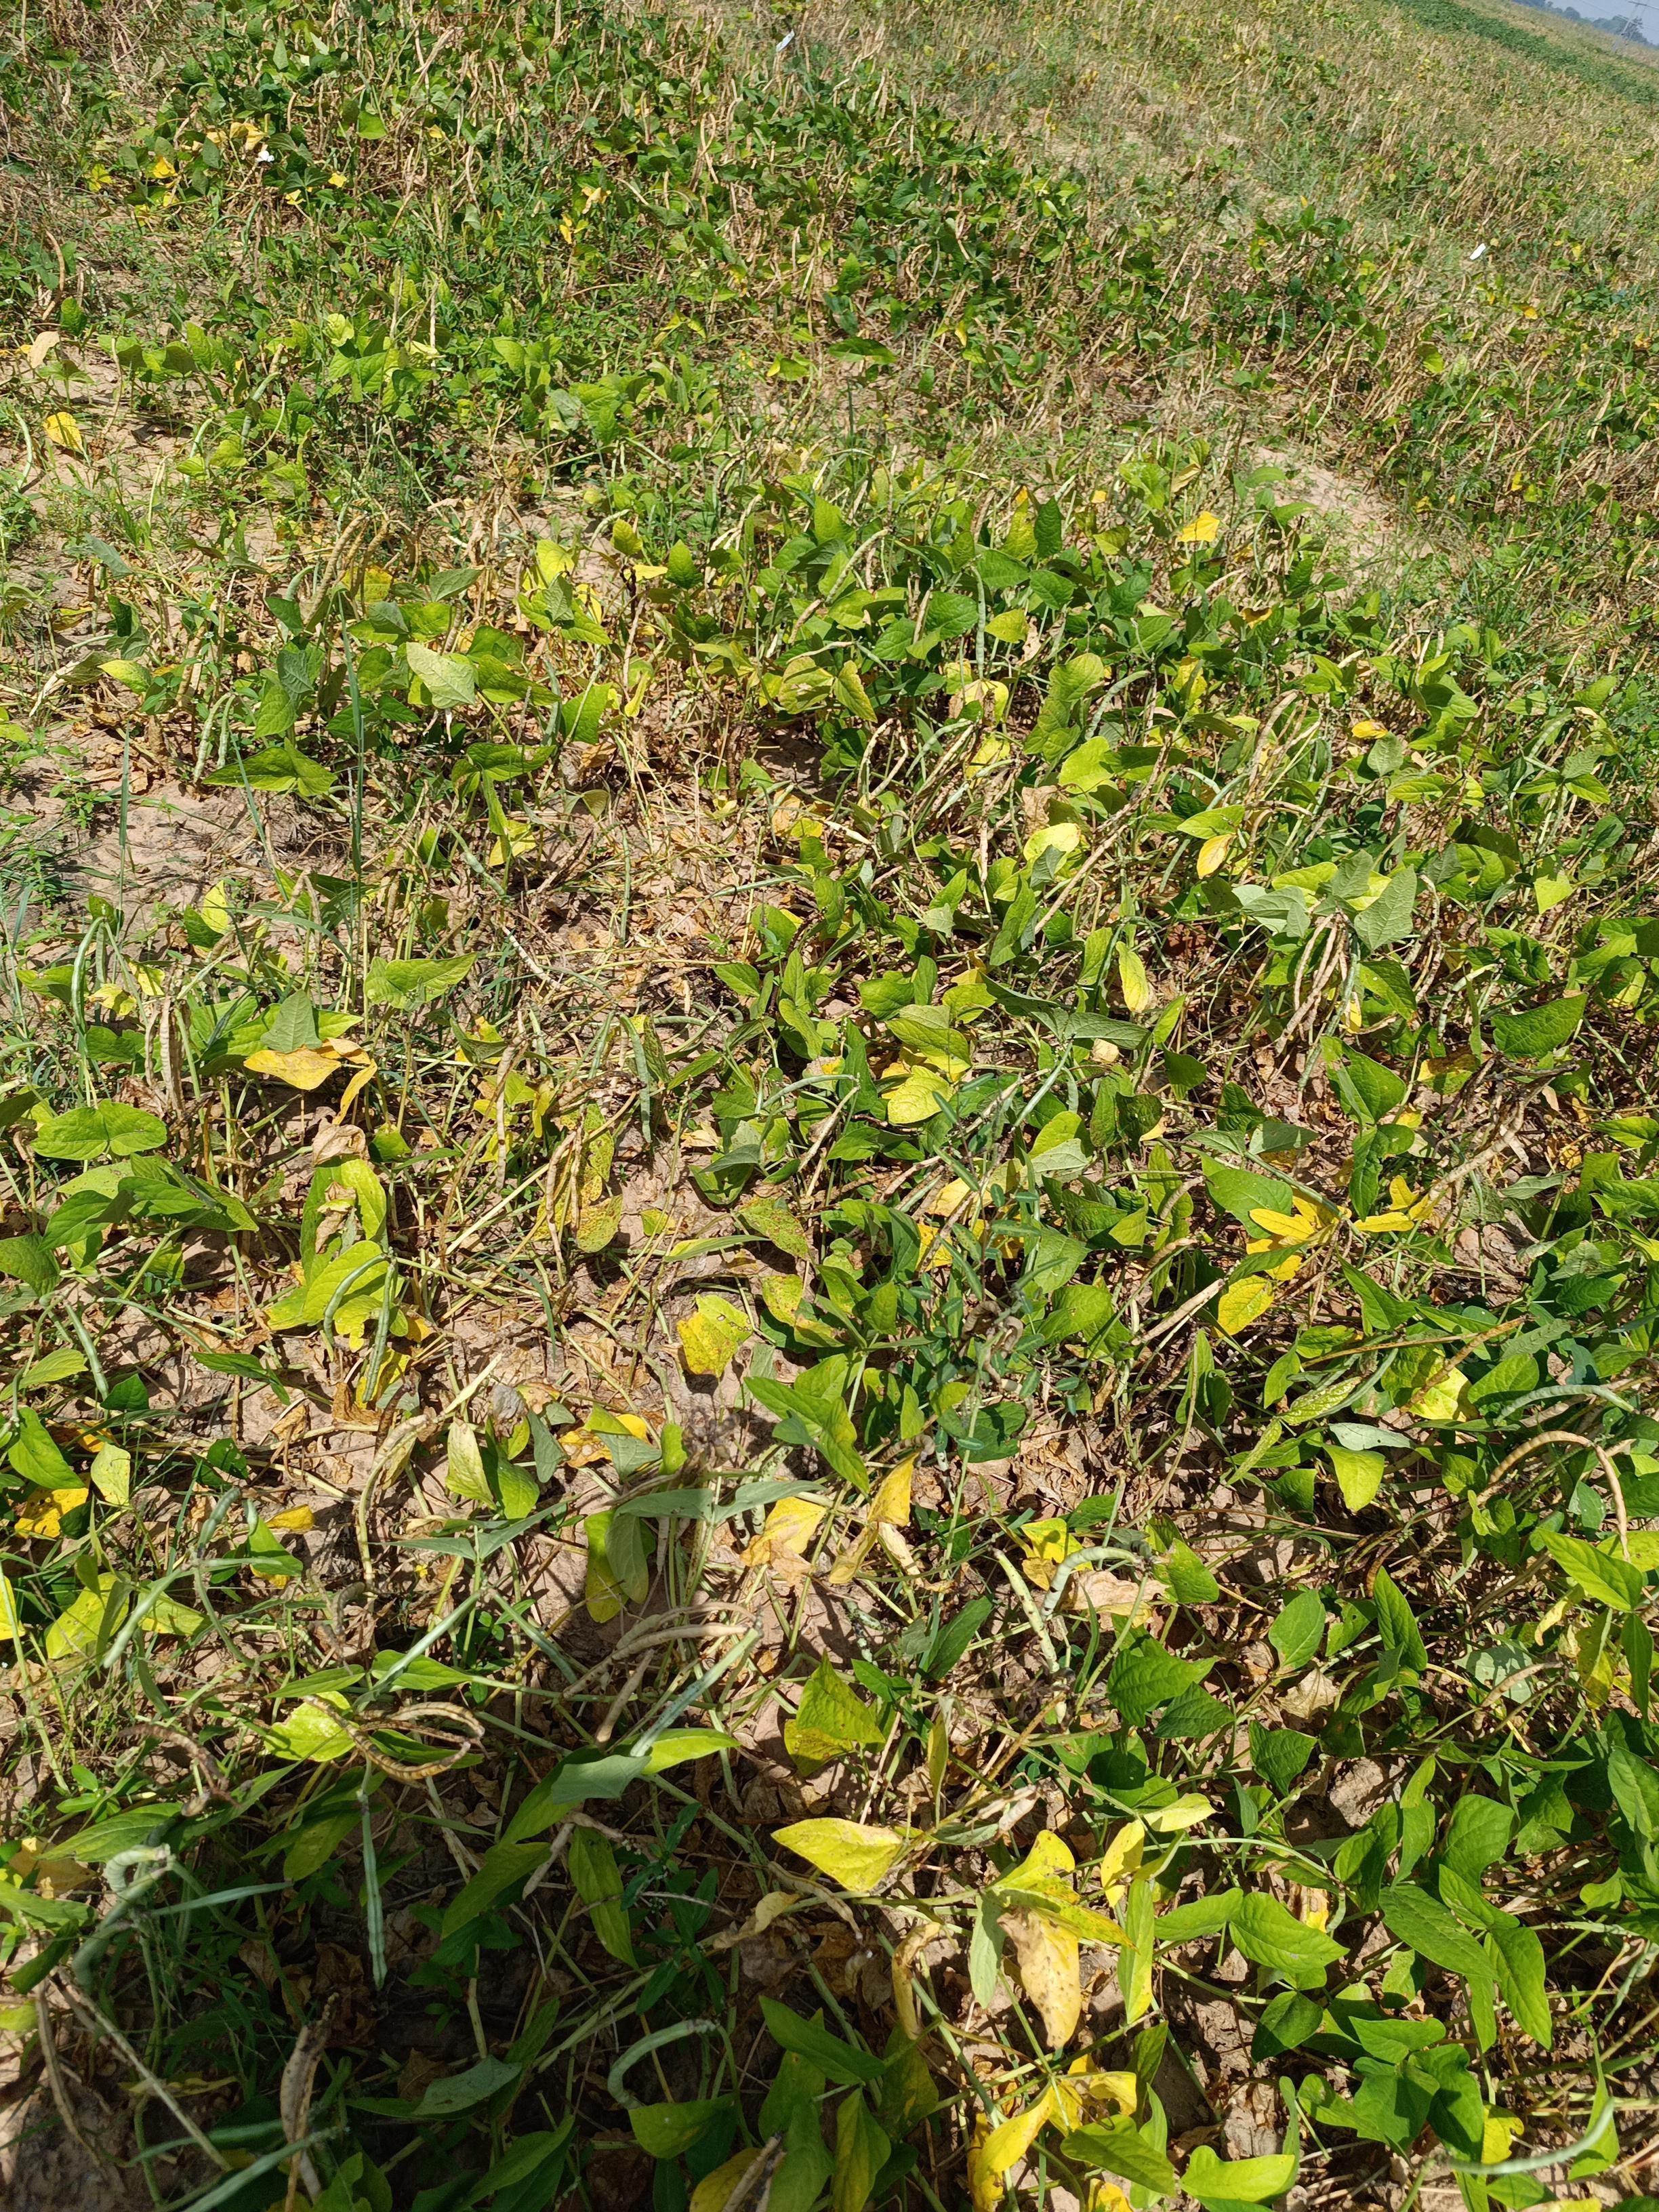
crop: cowpea
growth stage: maturity
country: Nigeria
